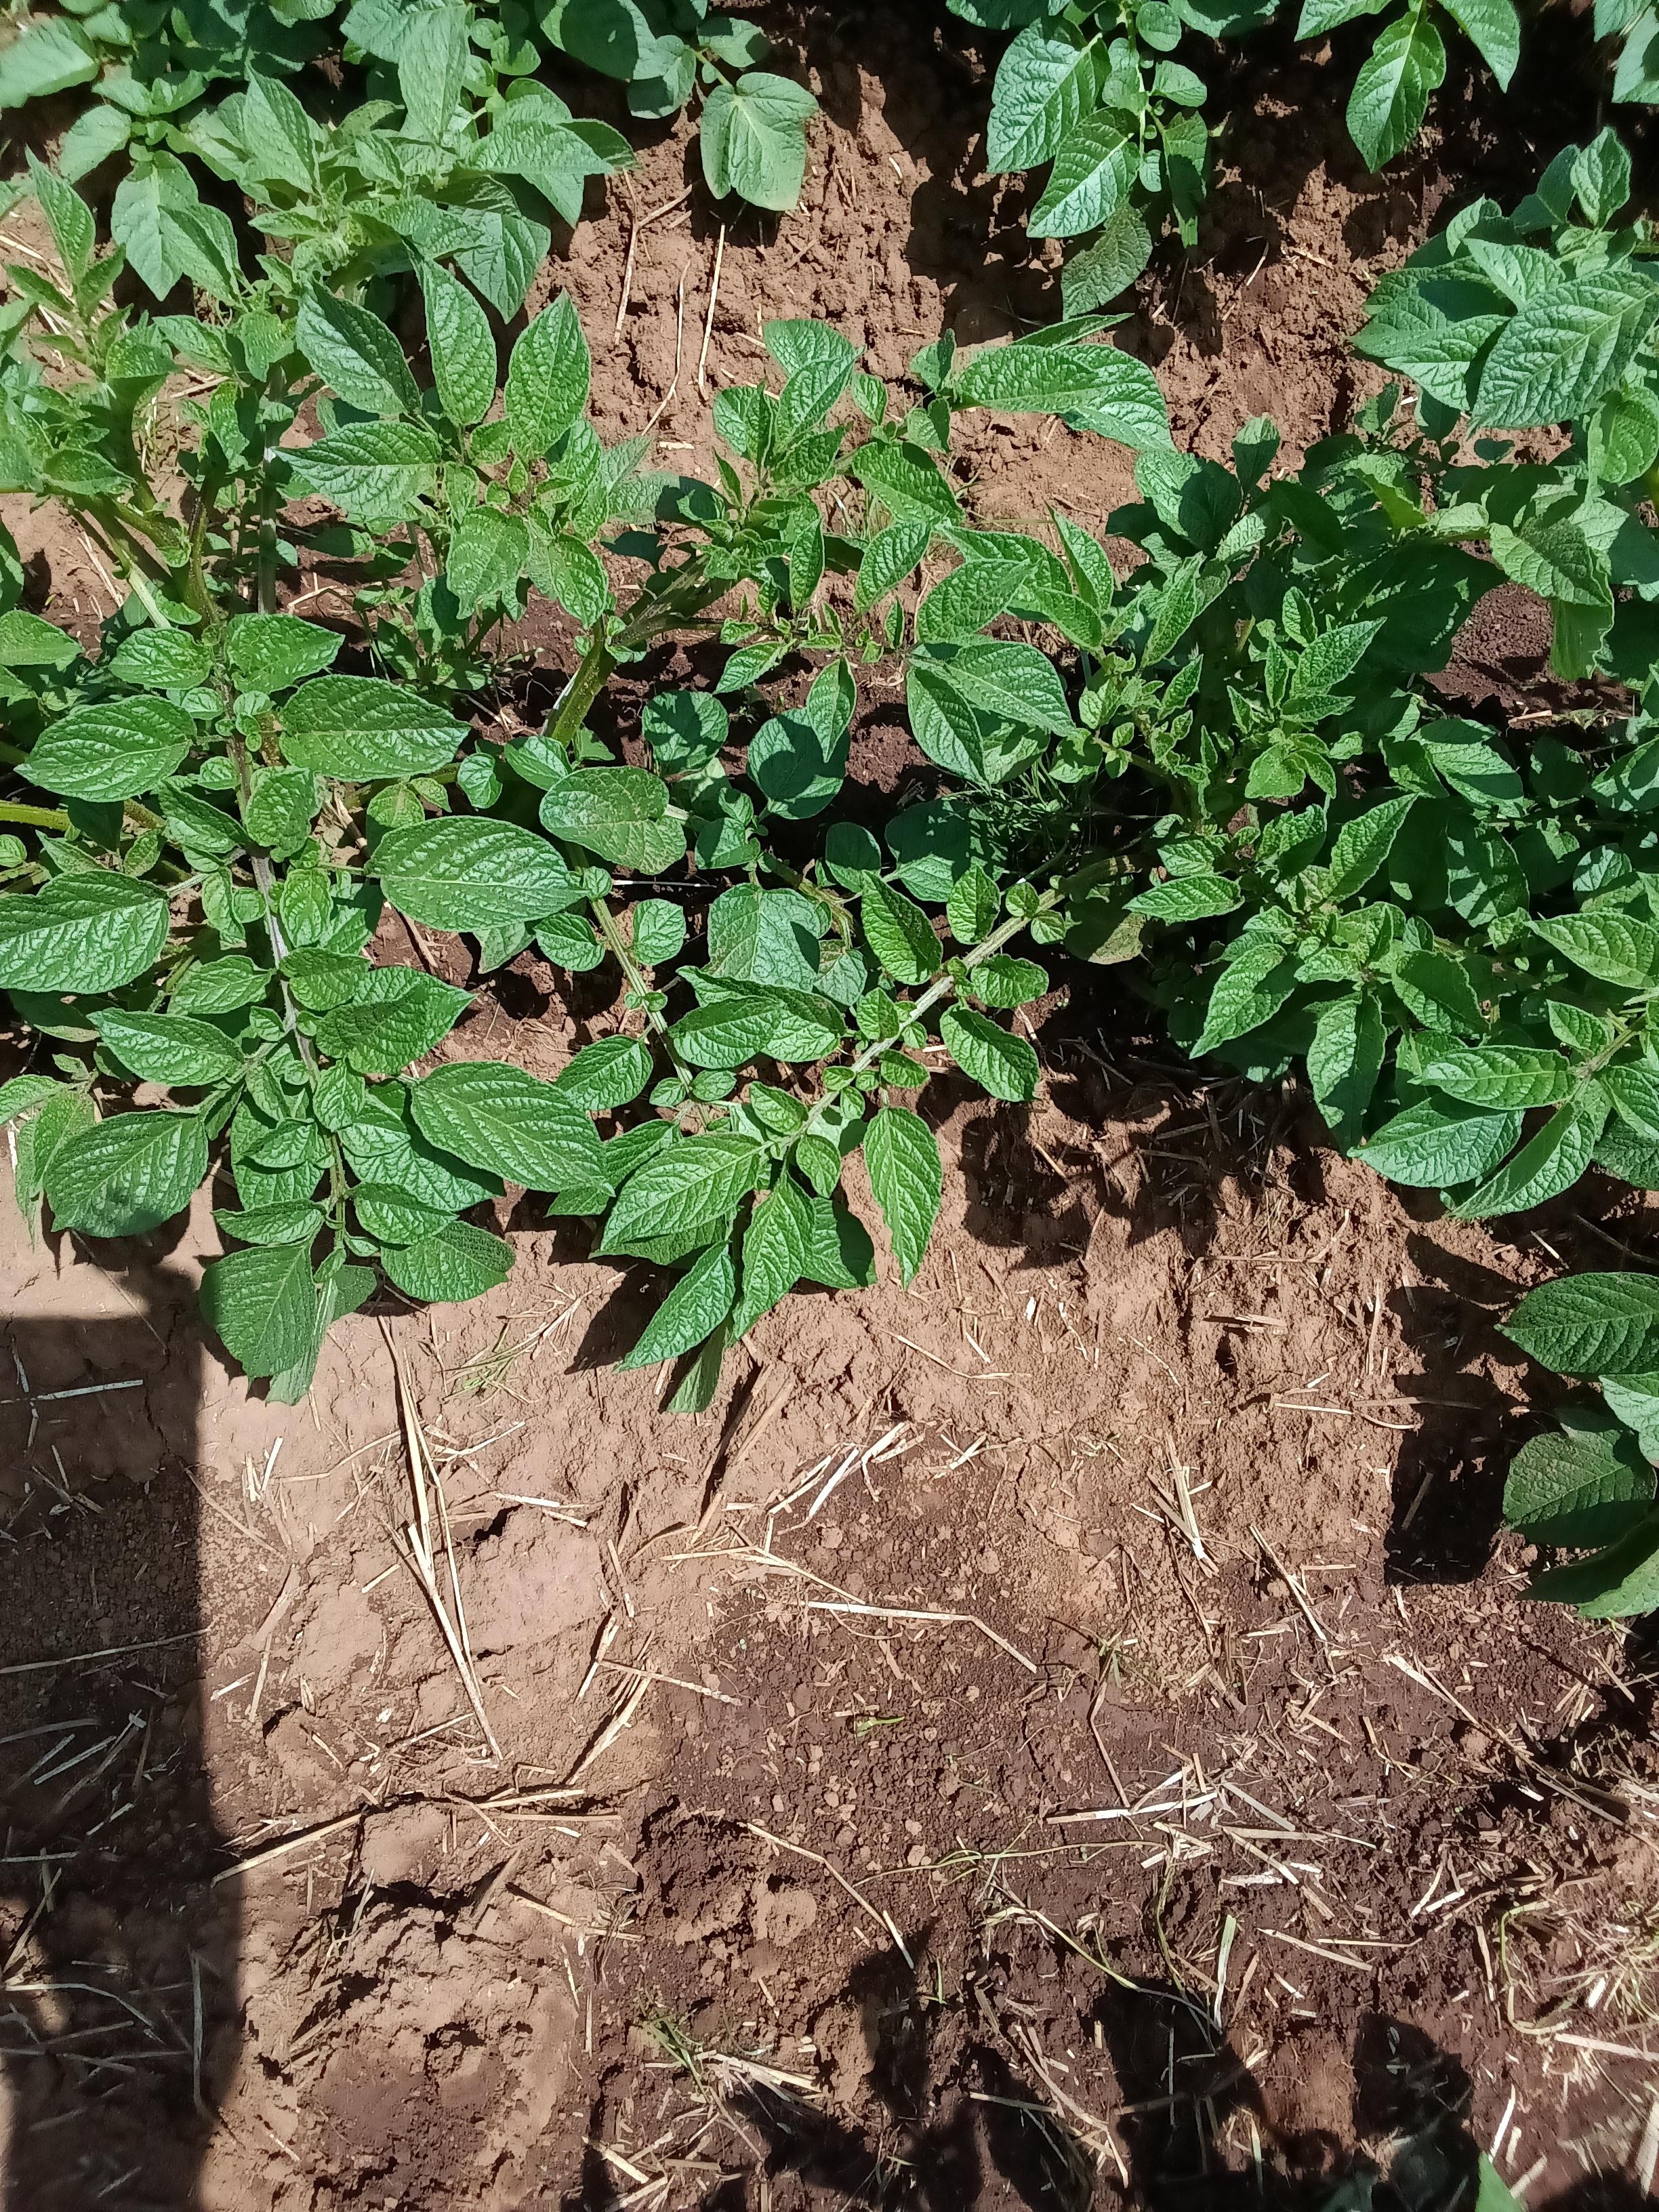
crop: potato
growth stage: vegetative
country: Kenya
